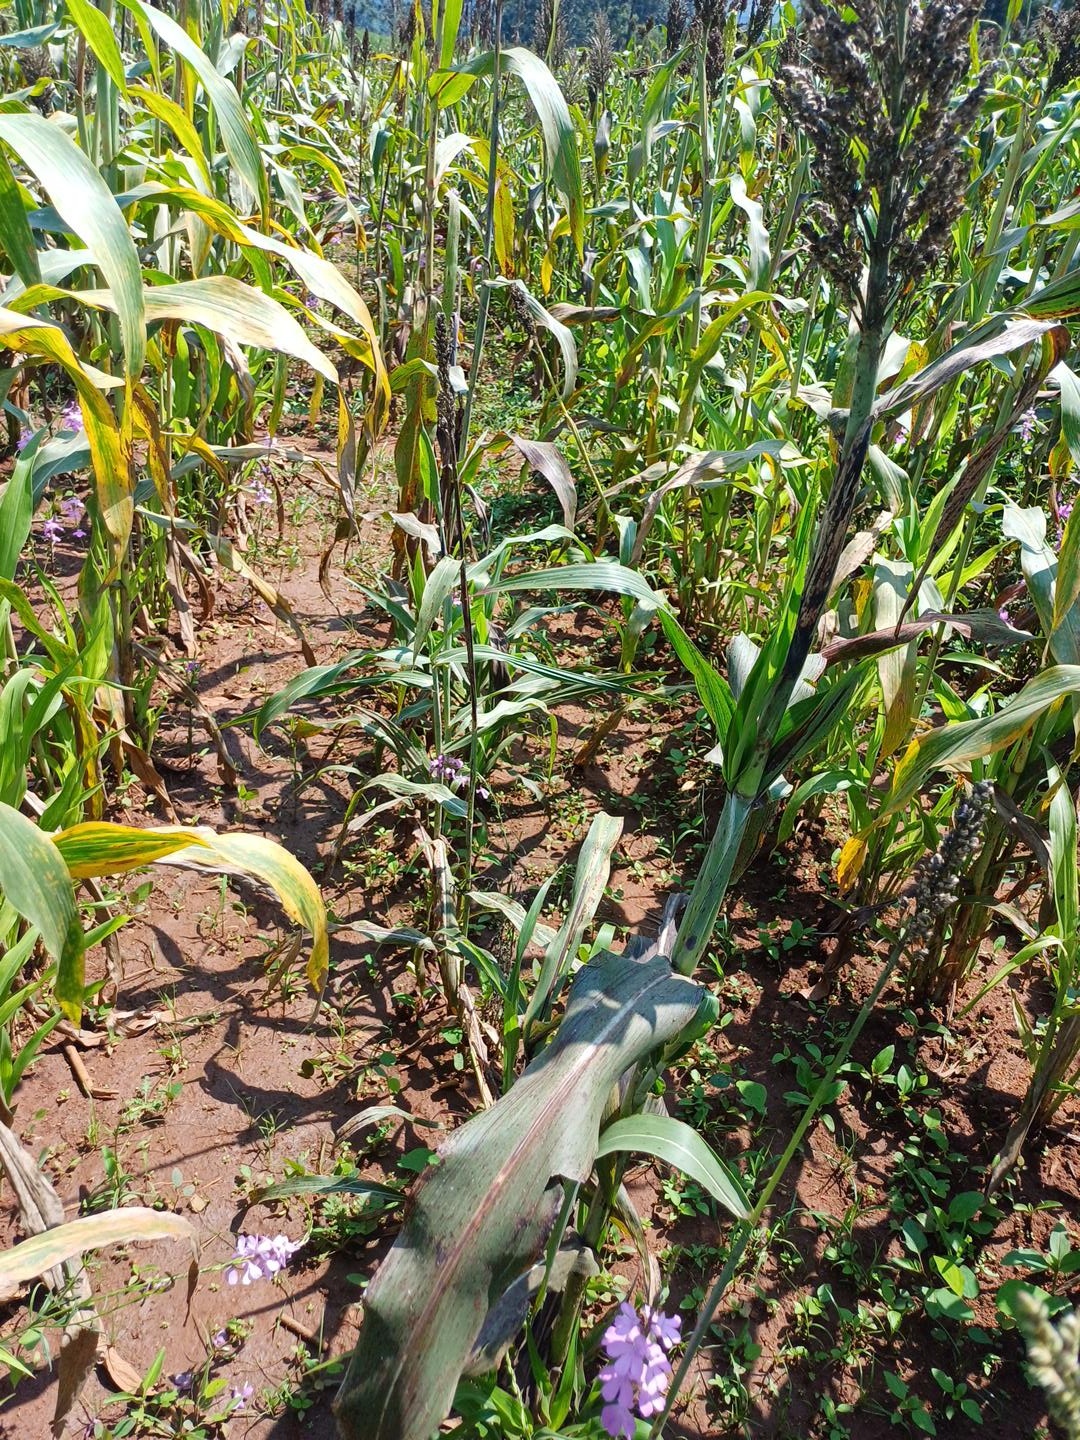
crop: sorghum
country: Kenya
